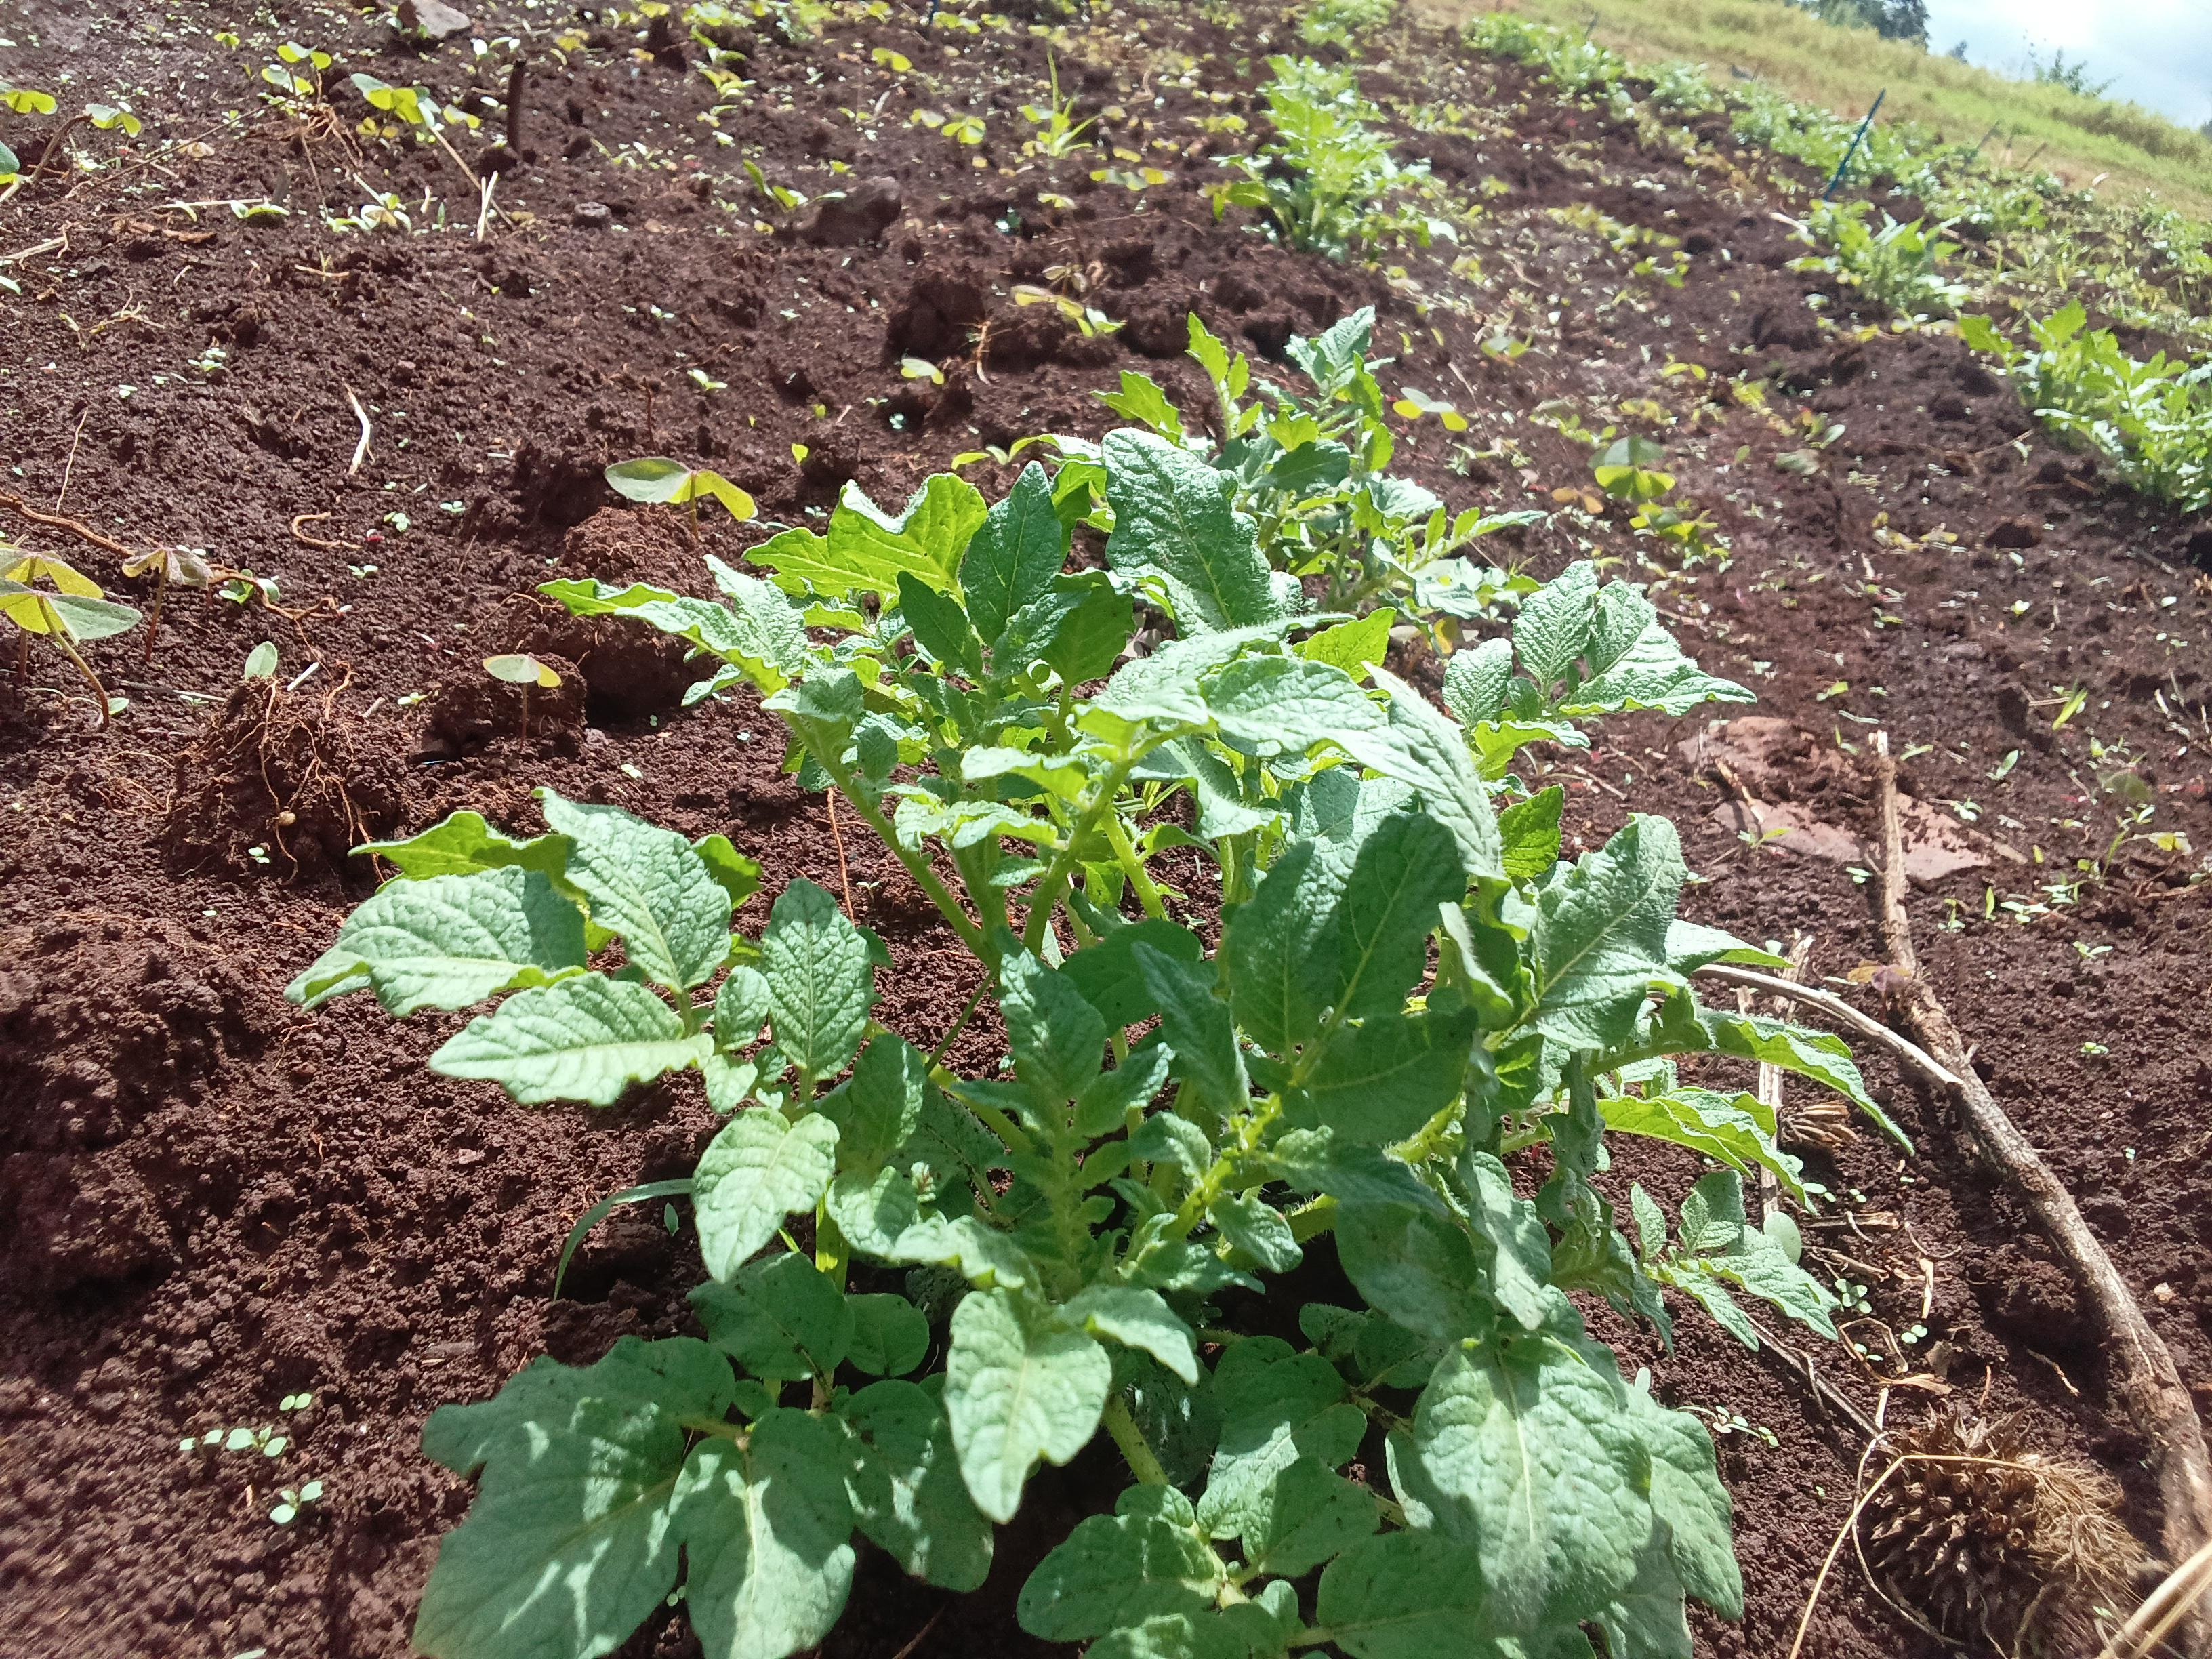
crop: potato
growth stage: sprouting emergence
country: Kenya
